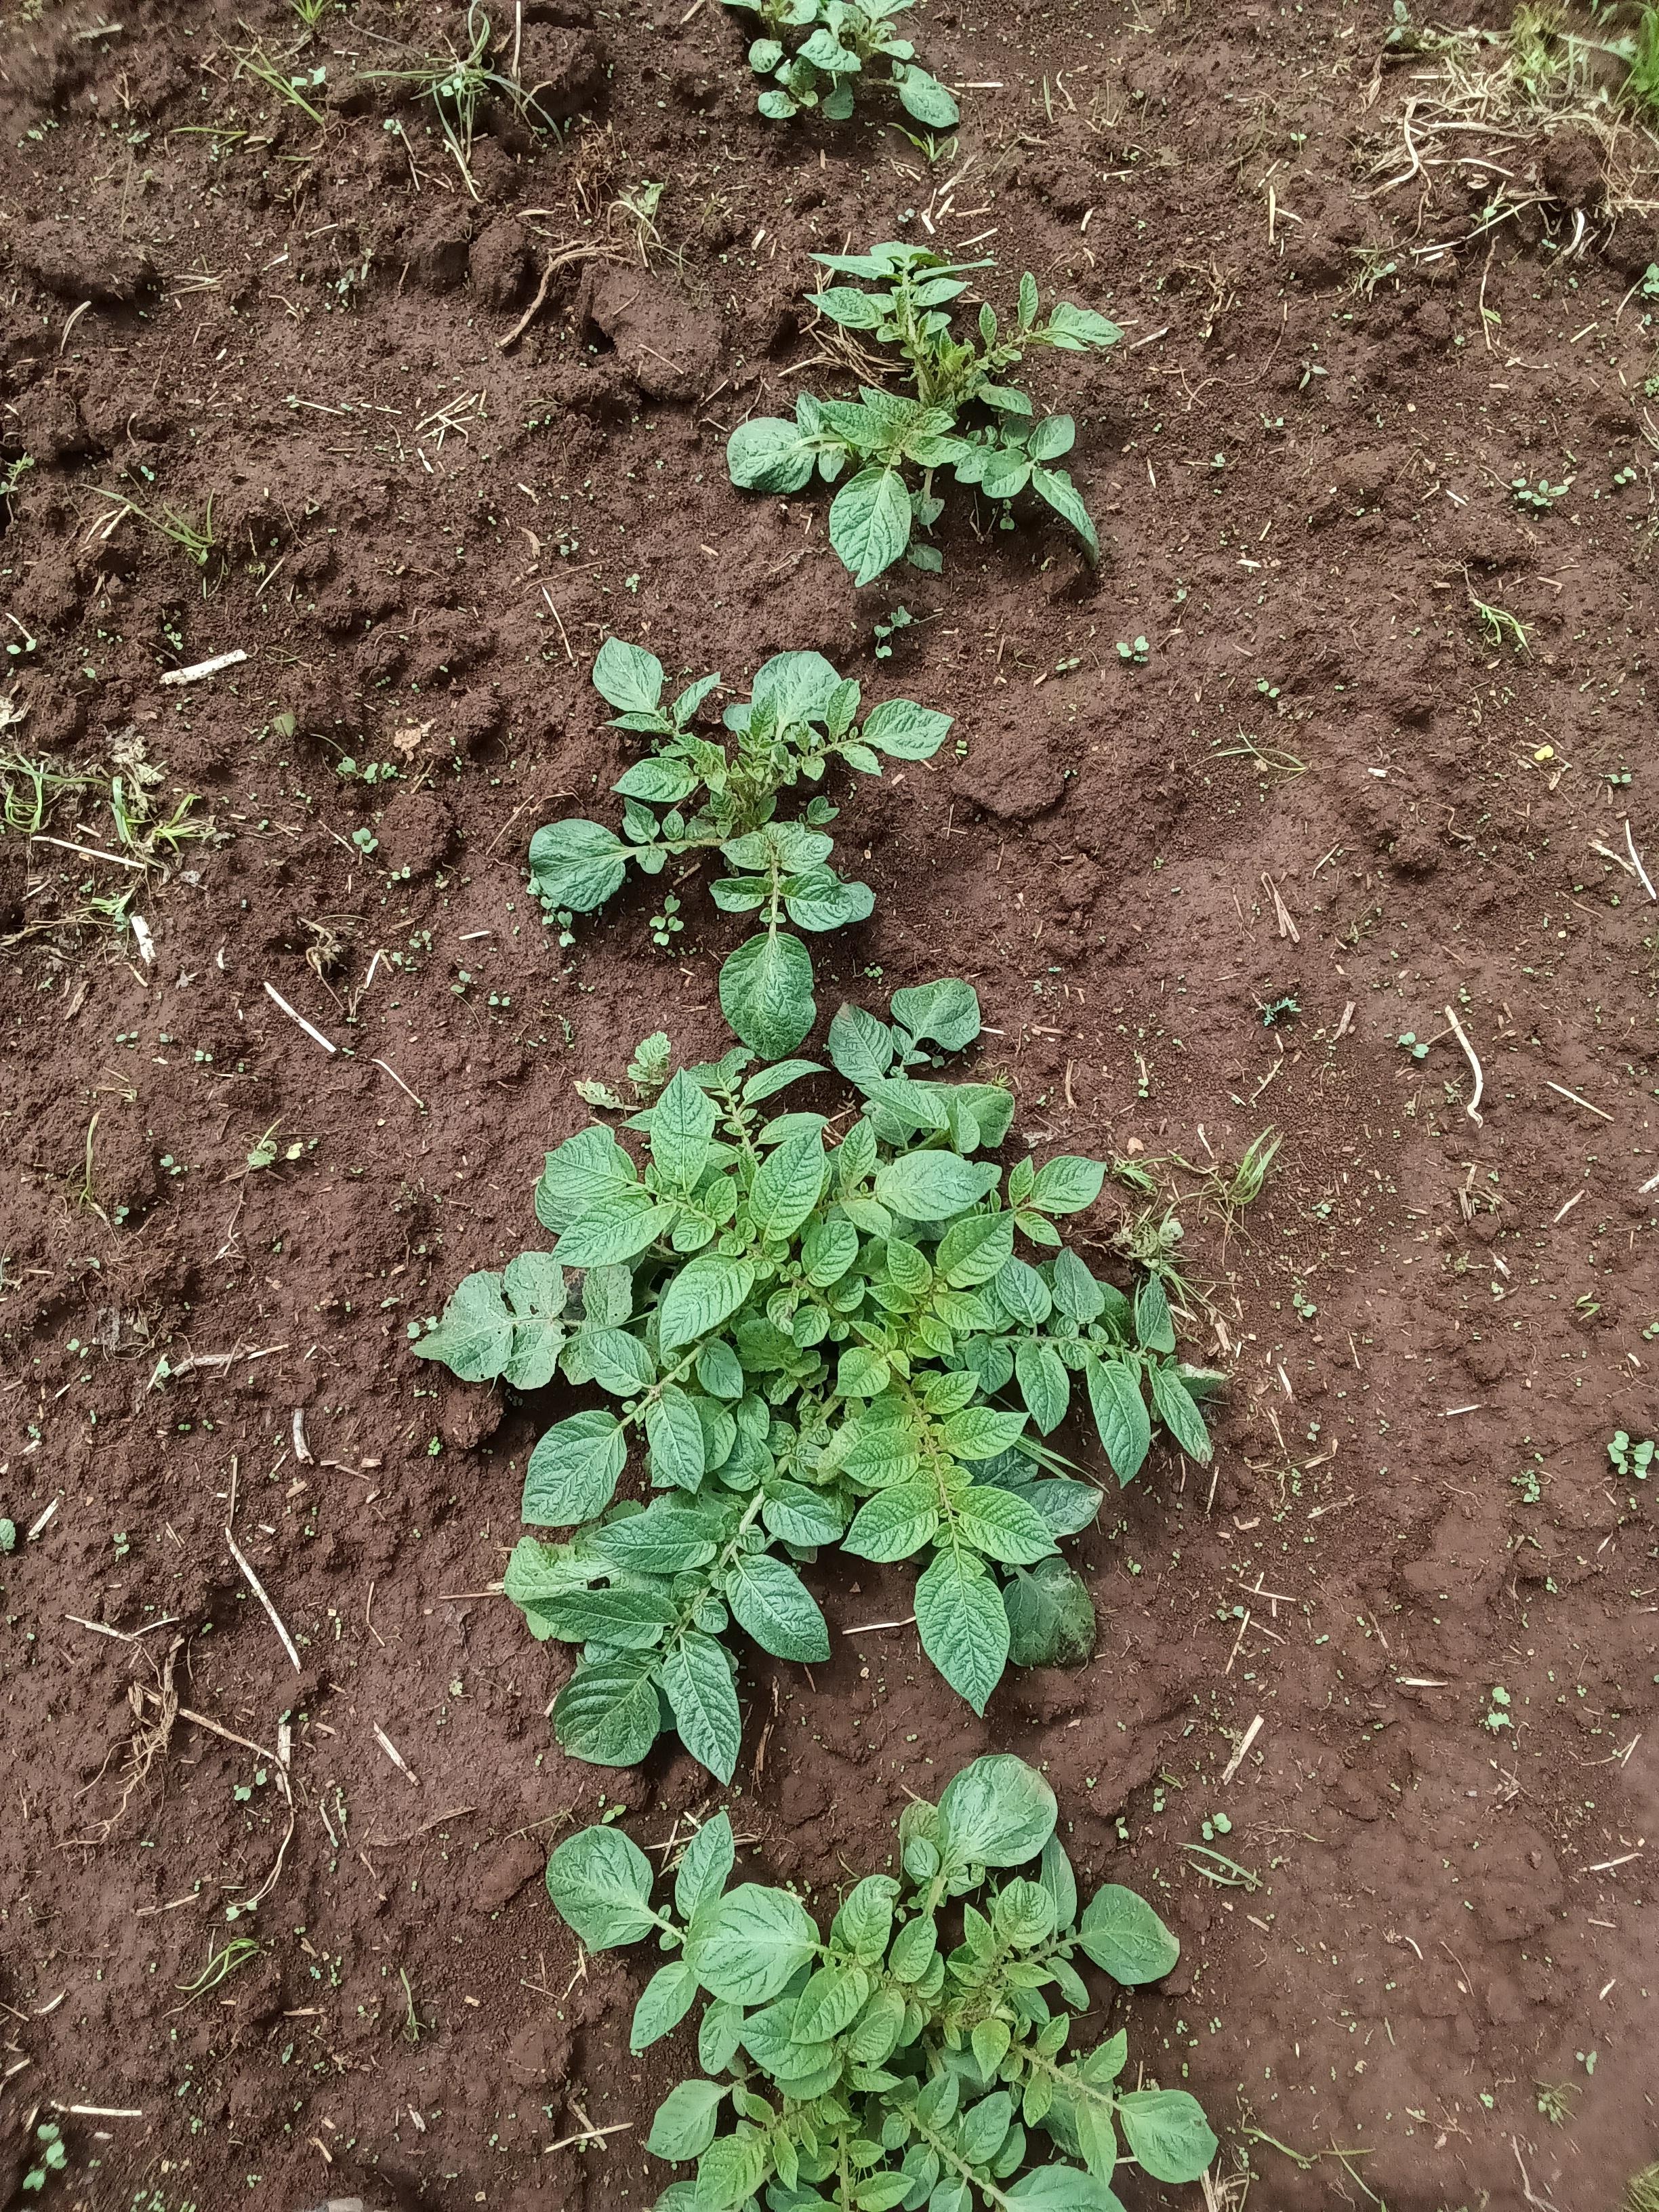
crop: potato
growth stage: vegetative
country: Kenya
